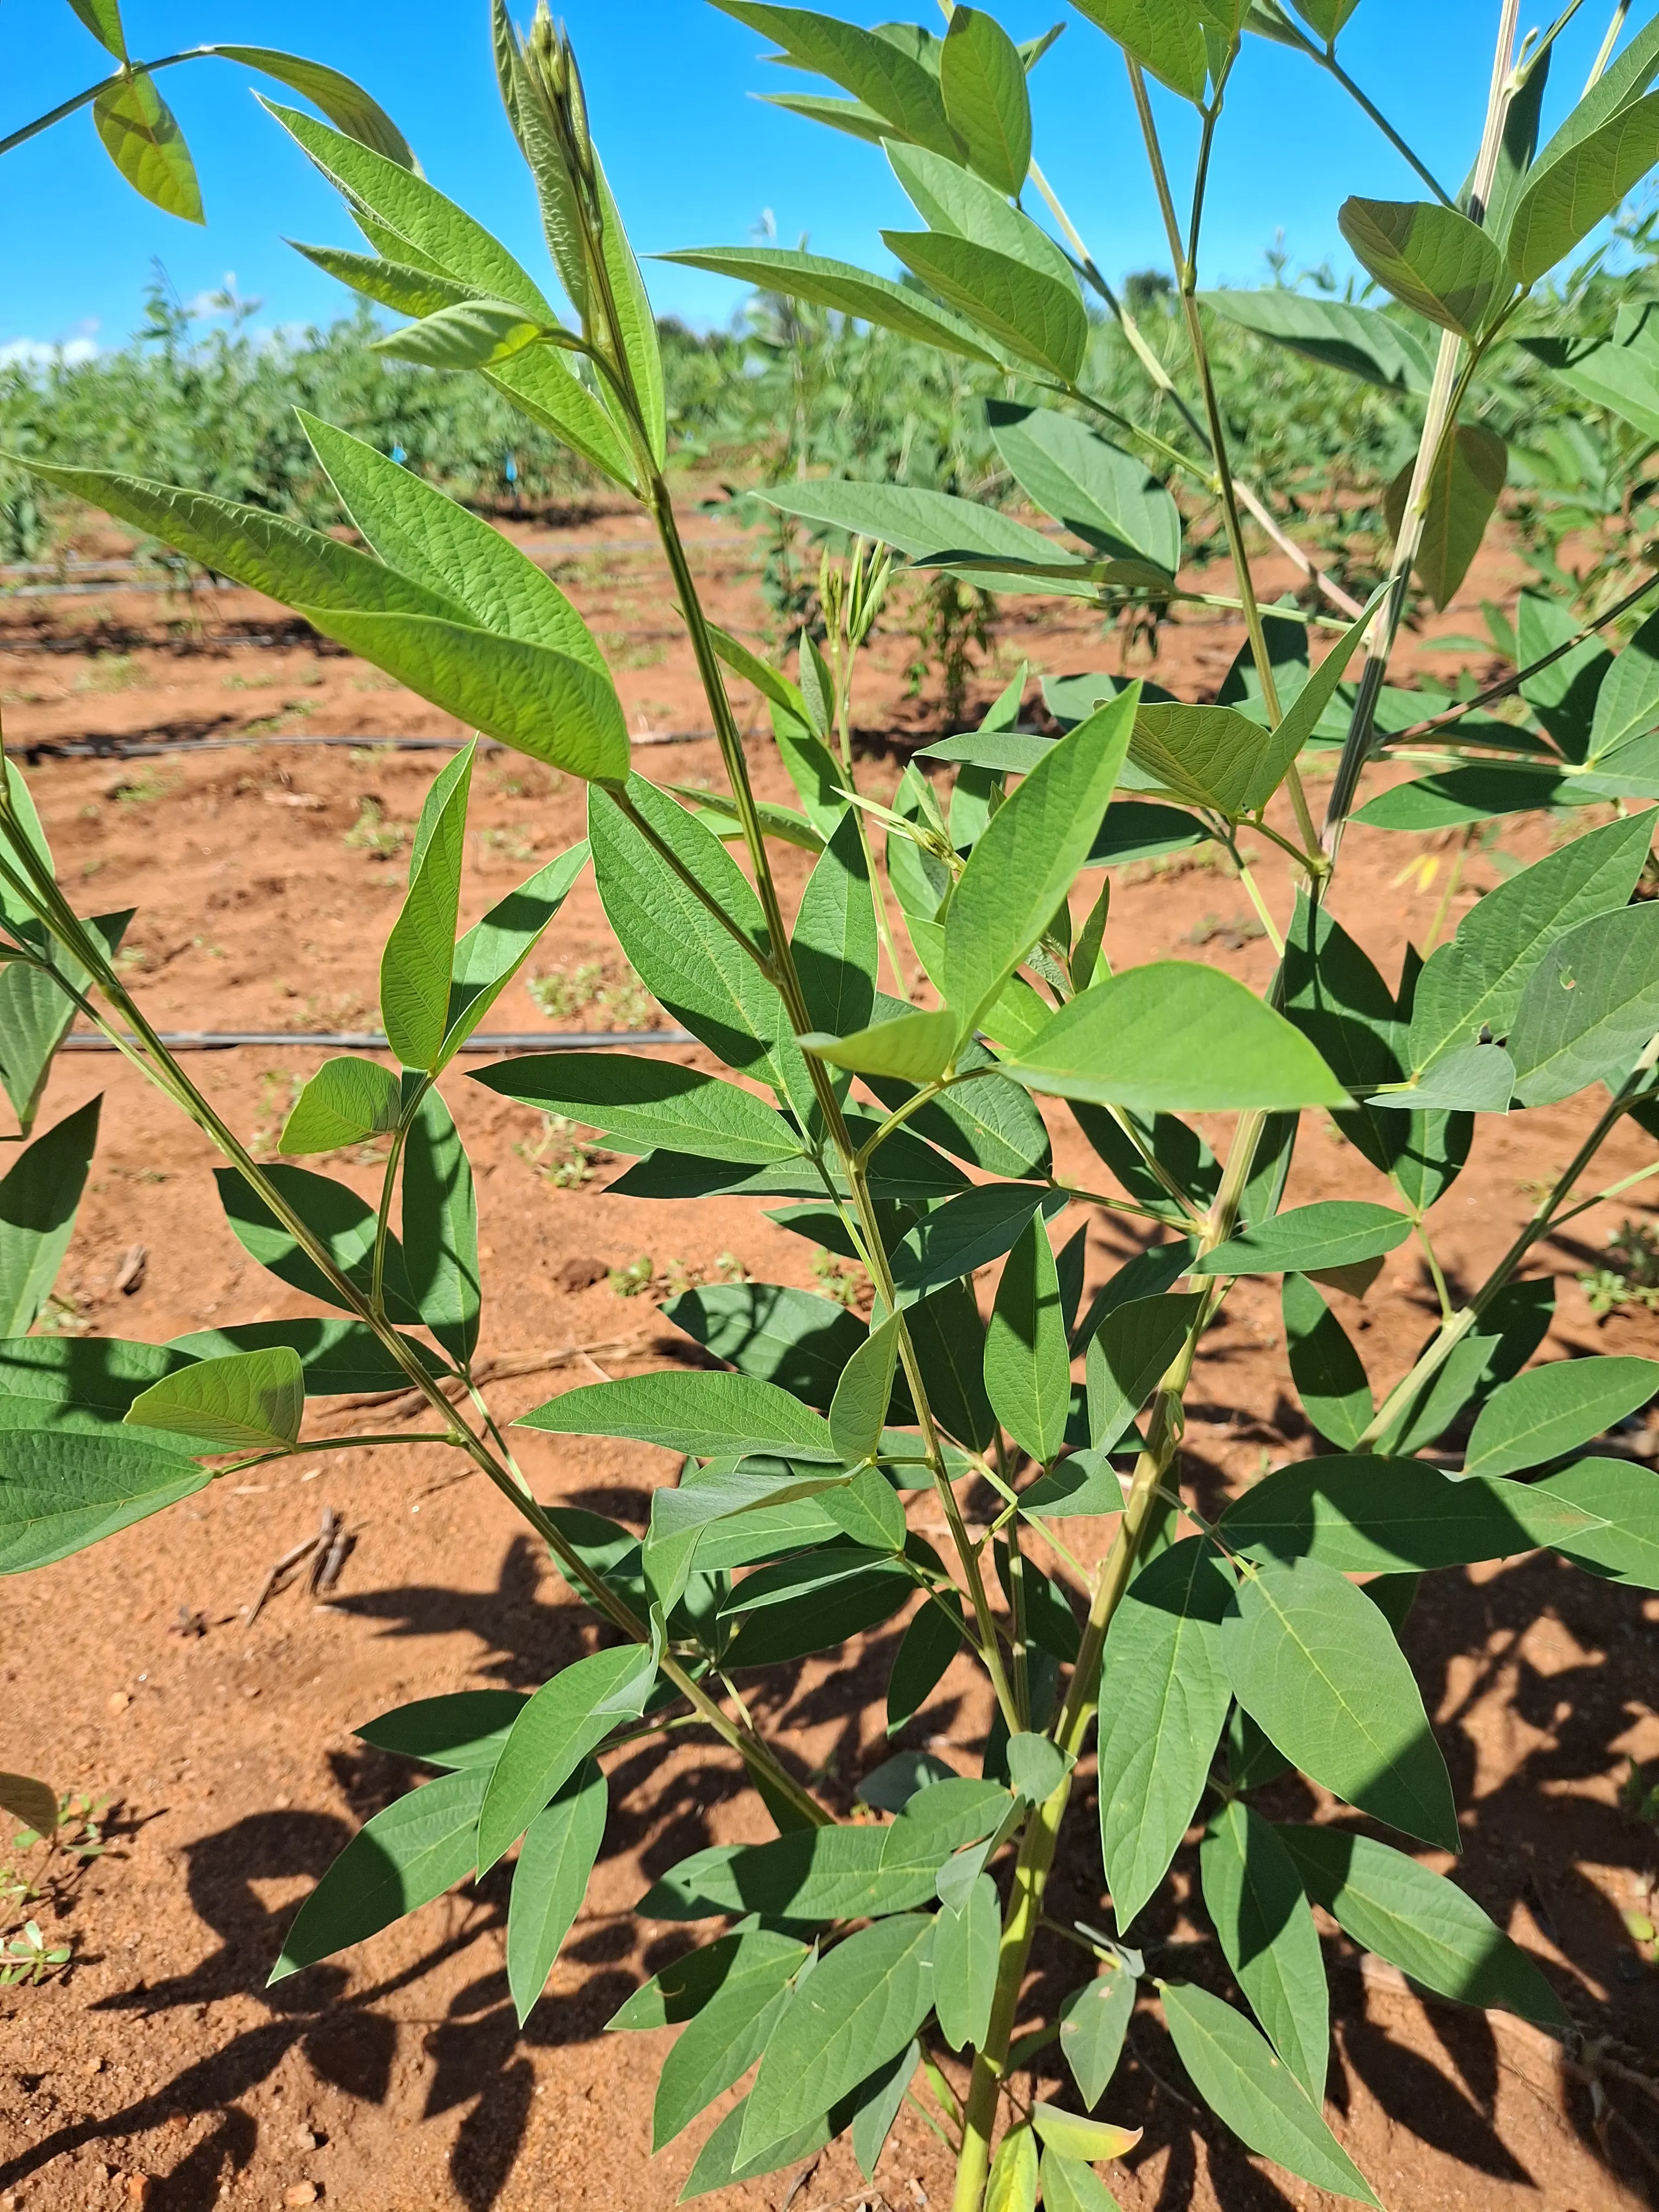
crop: pigeonpea
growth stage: flowering
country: Kenya
